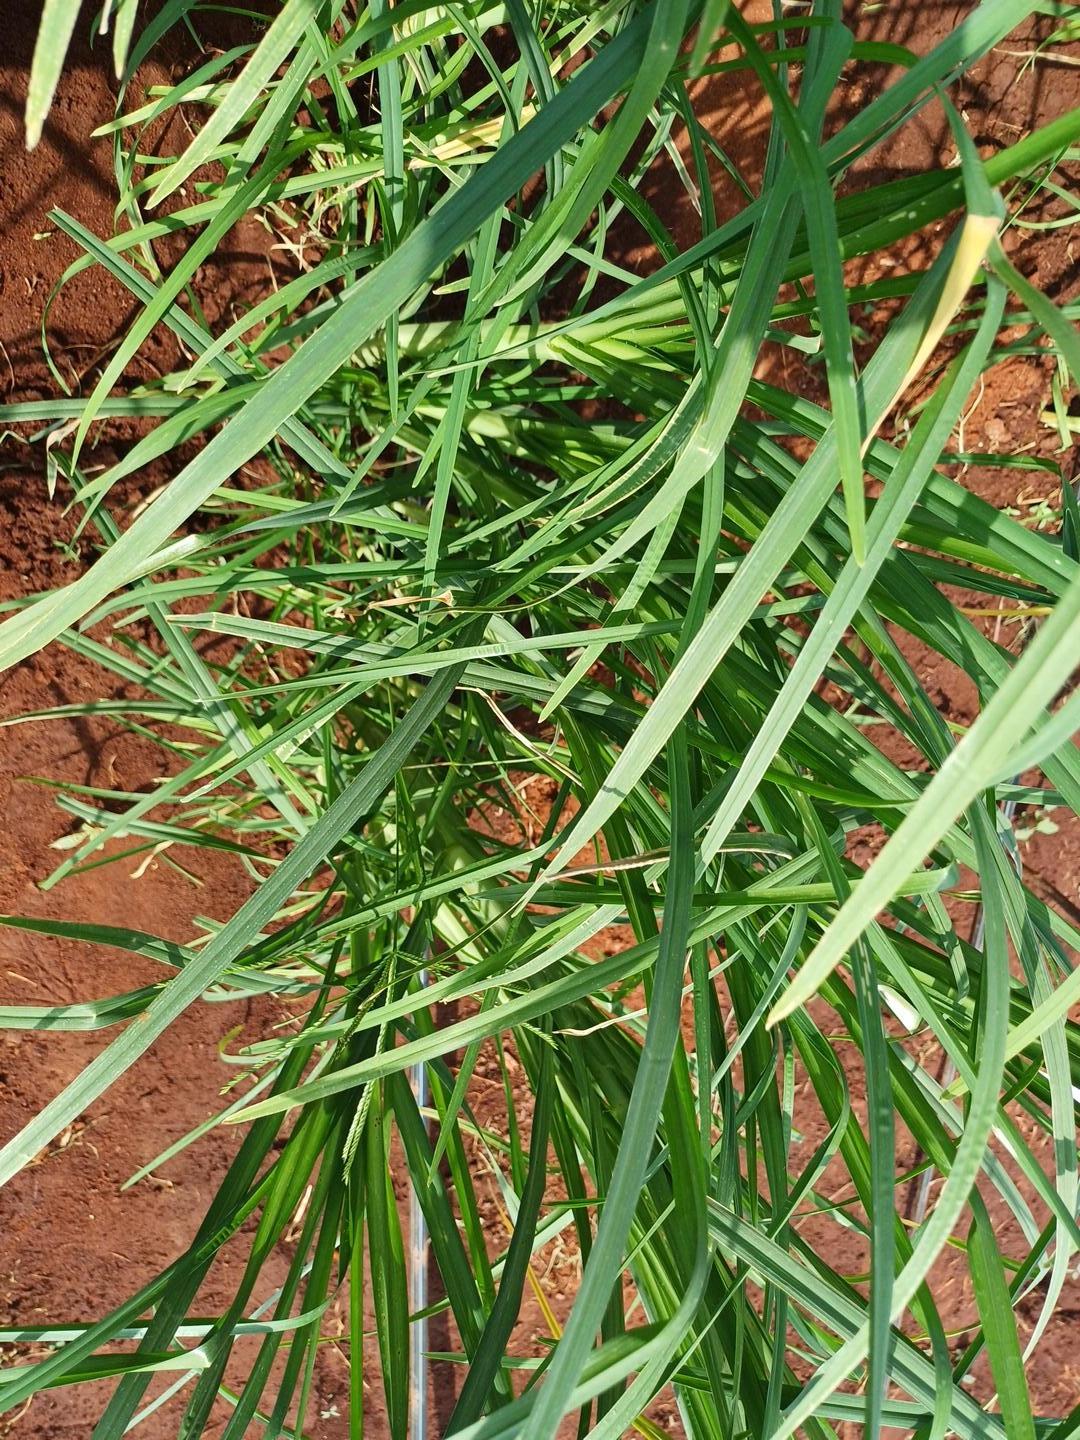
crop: finger millet
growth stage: vegetative
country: Kenya
